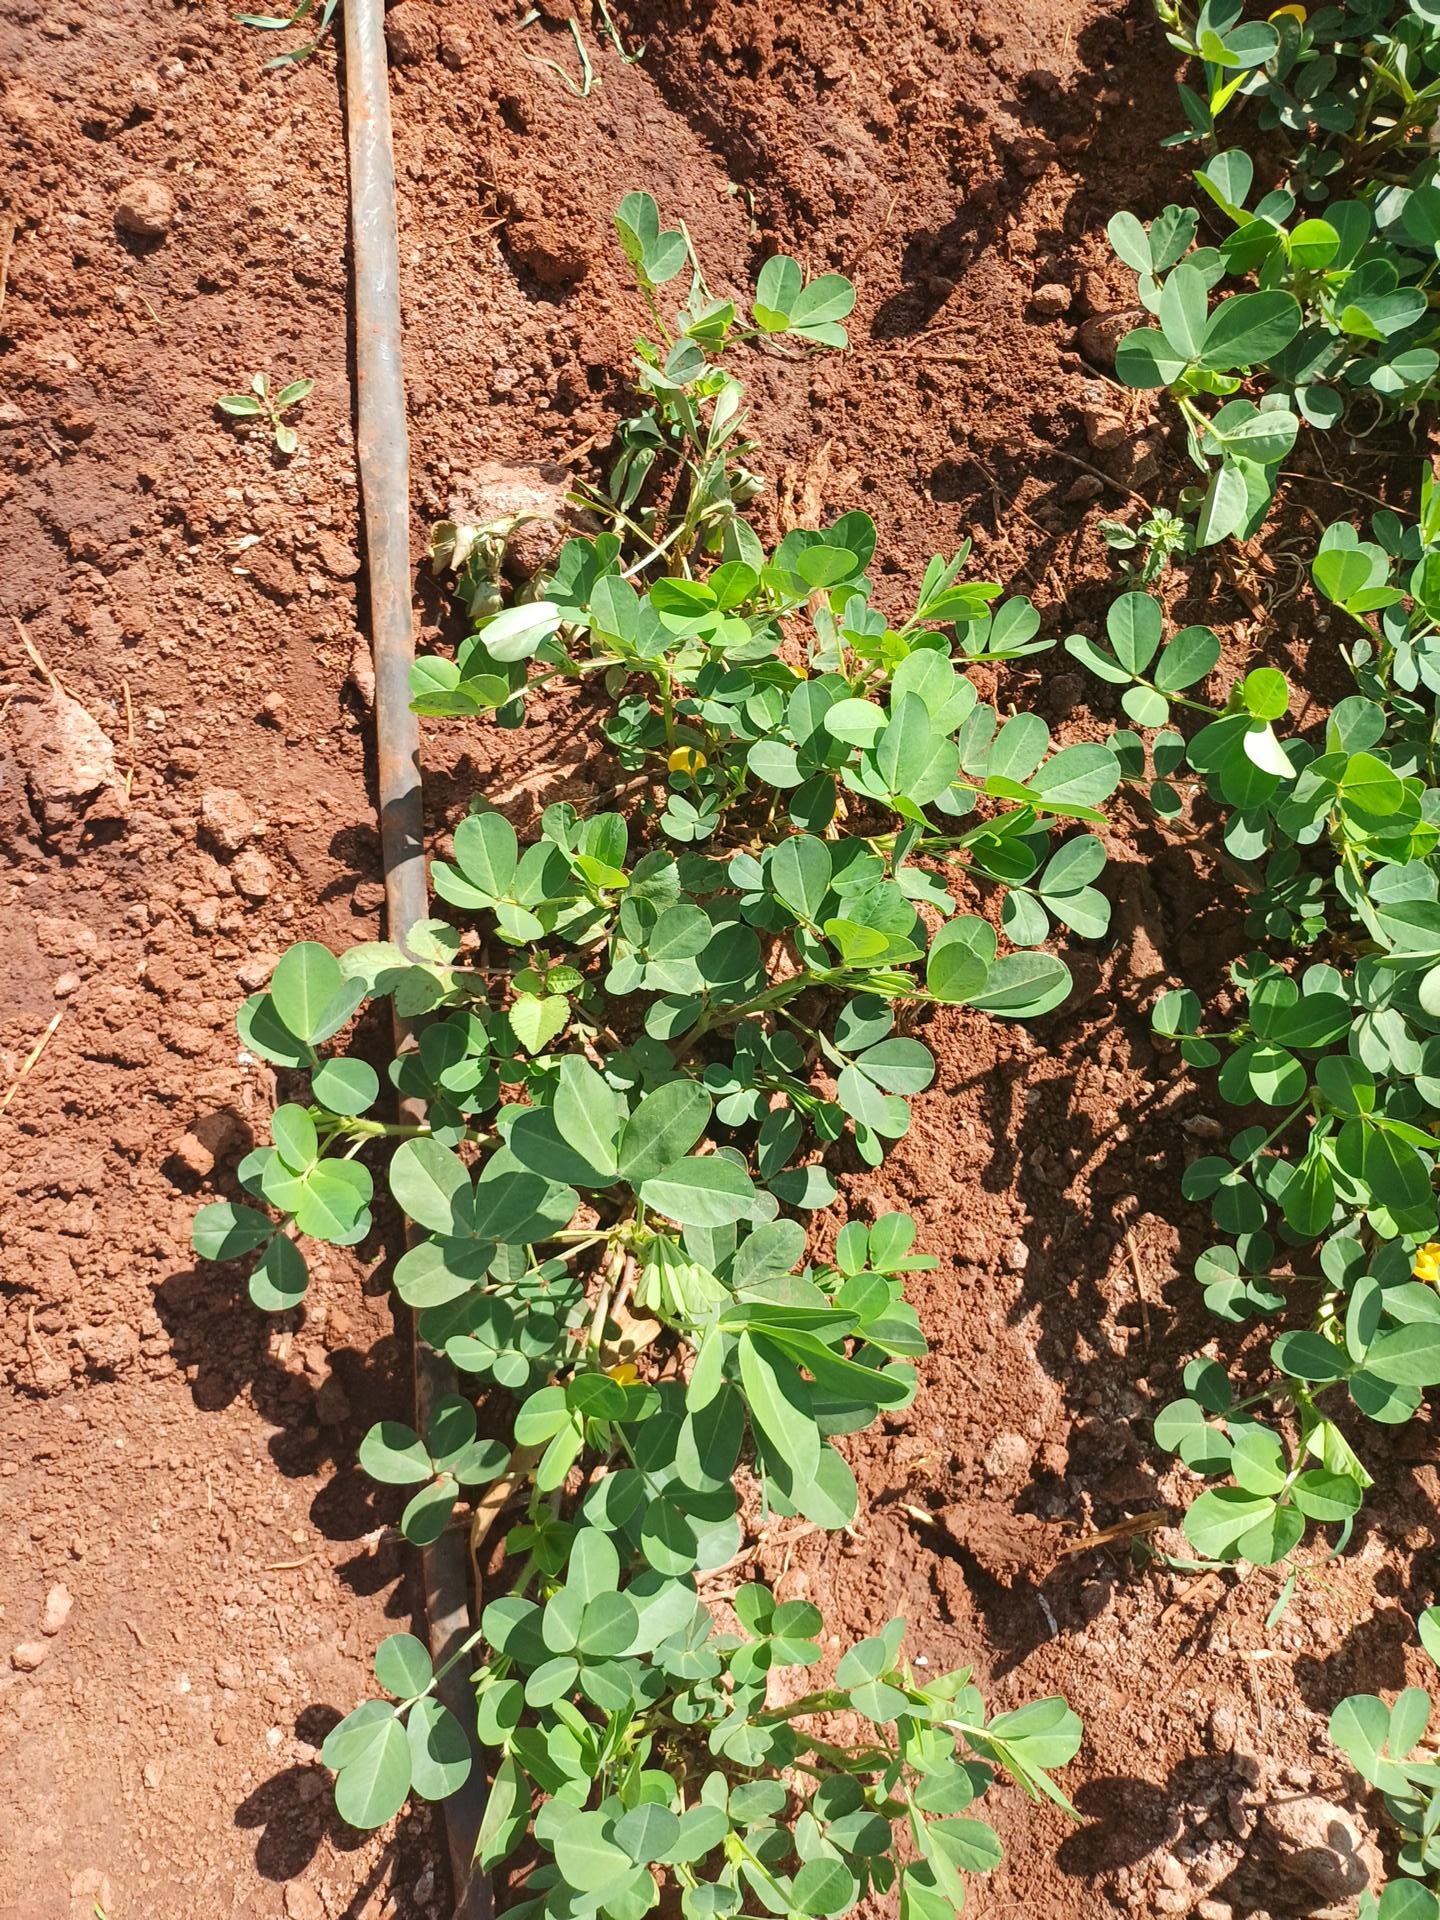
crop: groundnut
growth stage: flowering
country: Kenya
